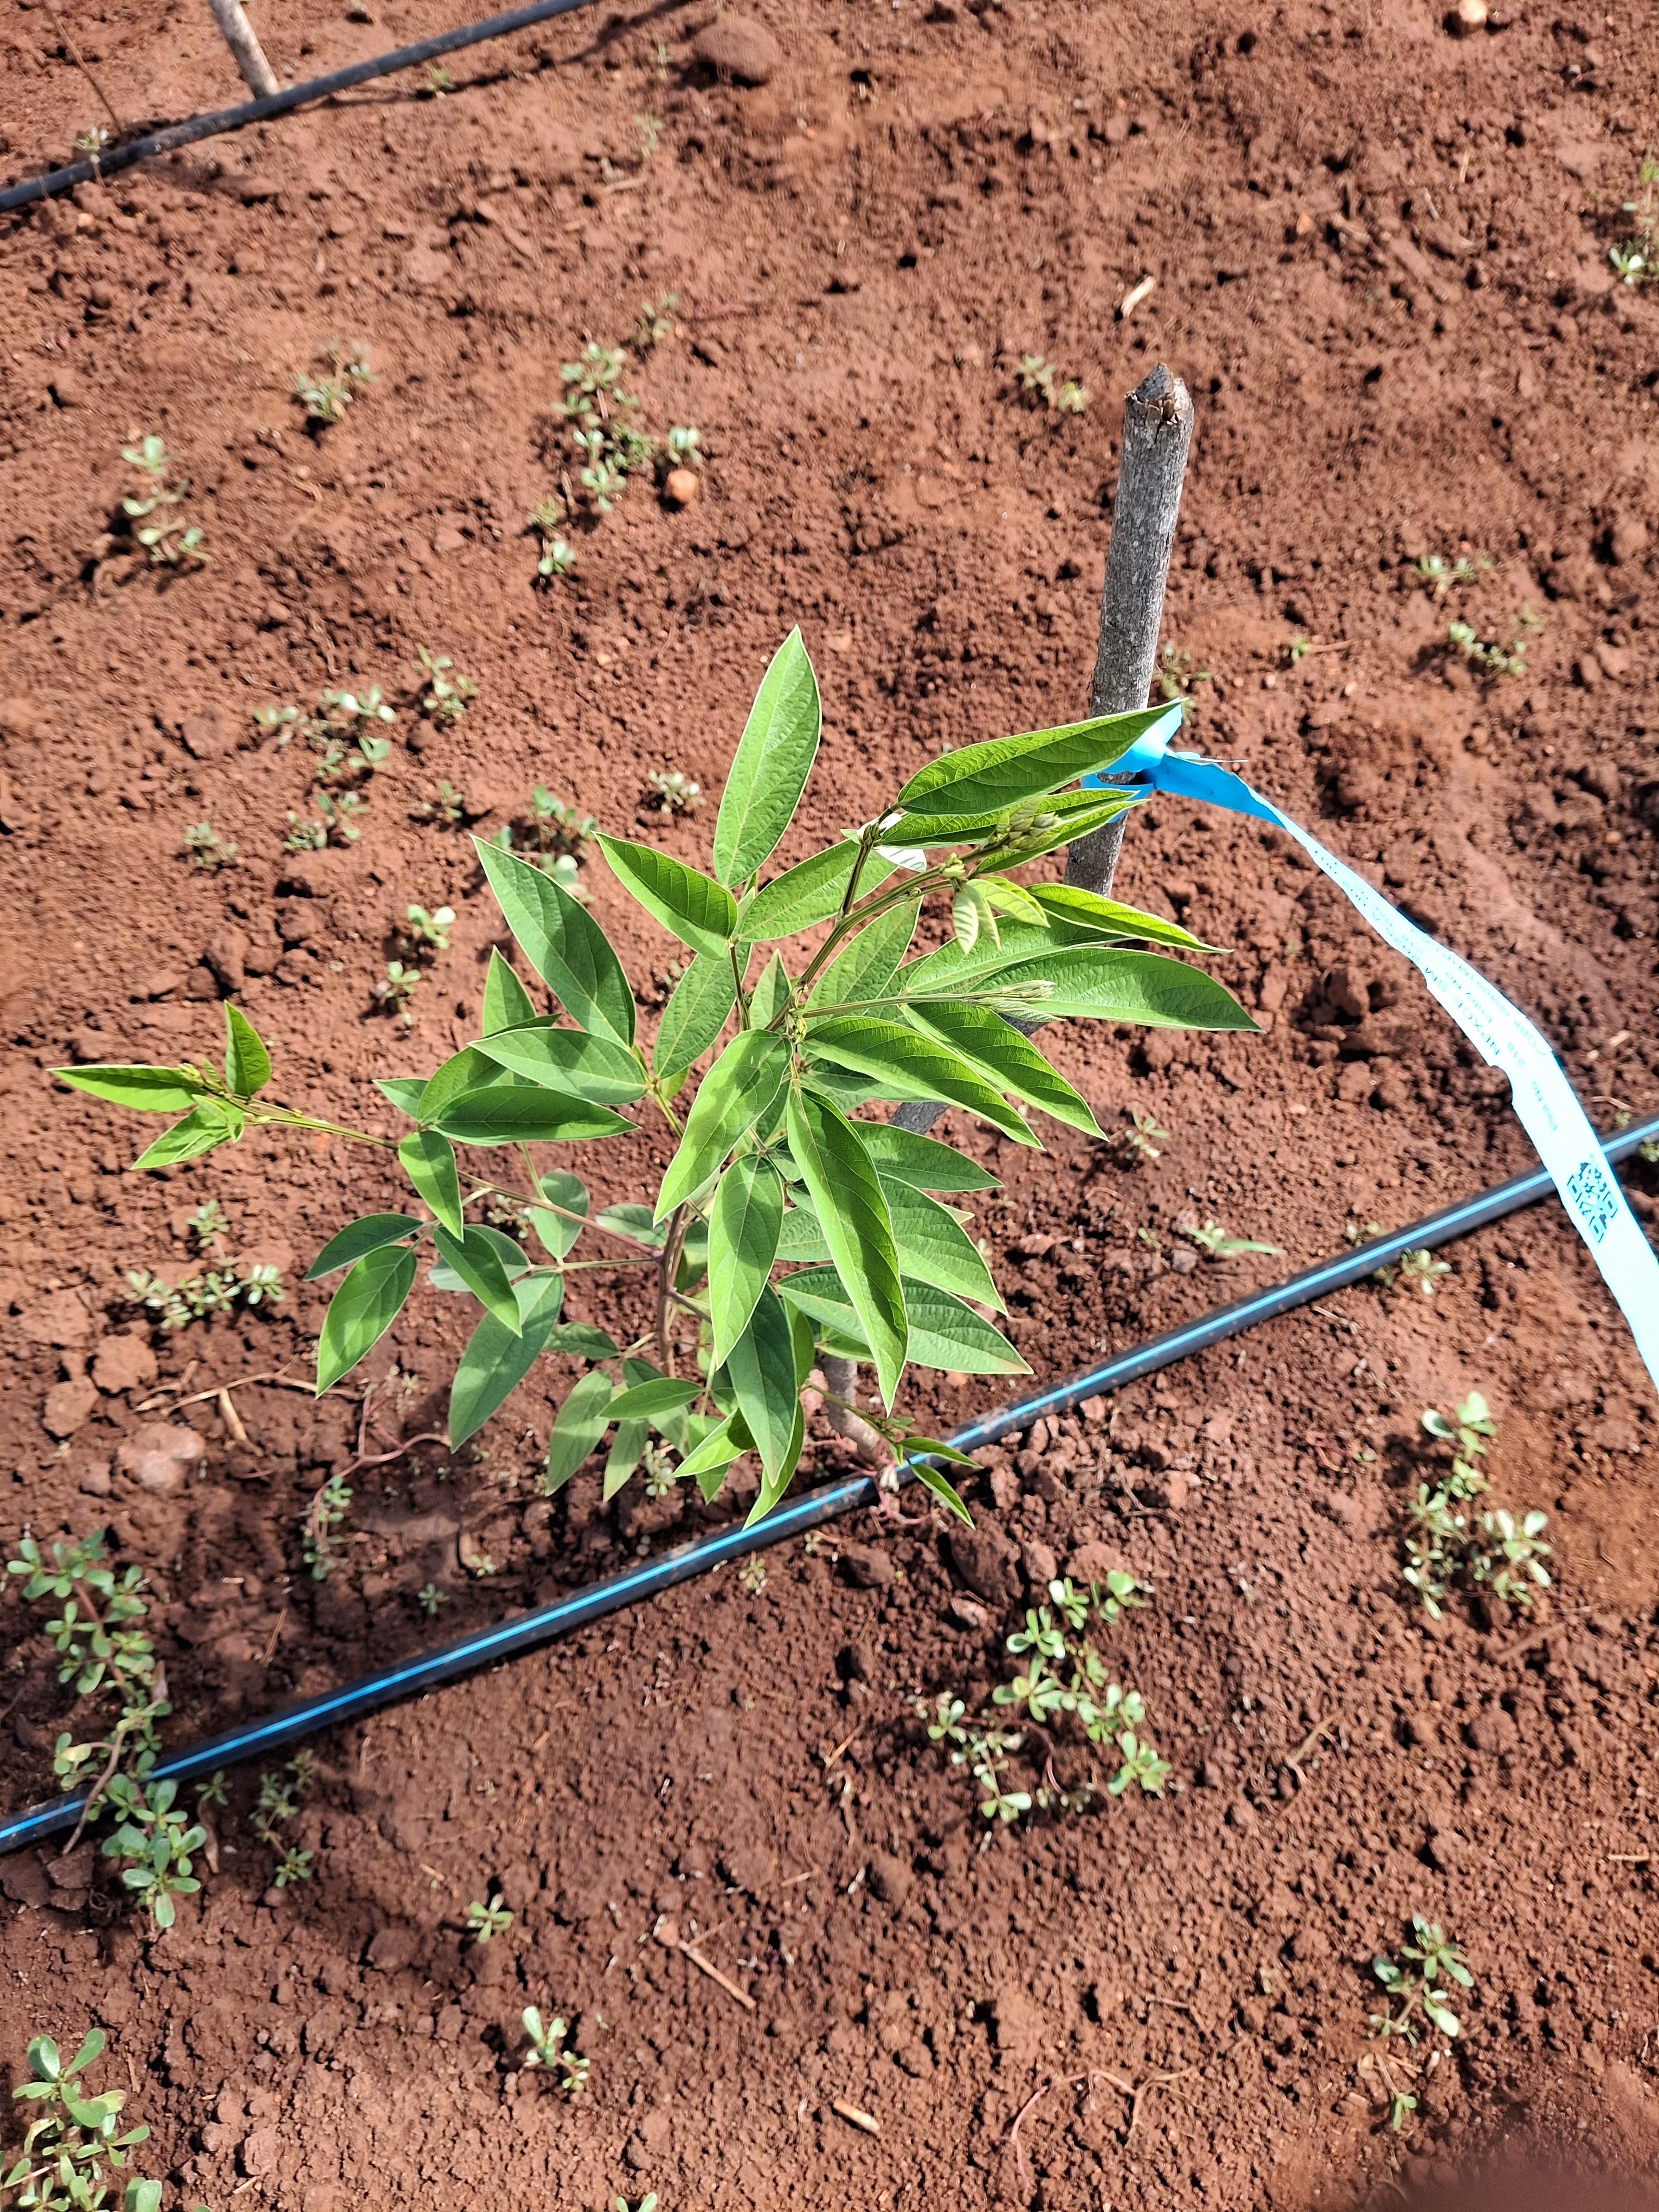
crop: pigeonpea
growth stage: flowering
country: Kenya
